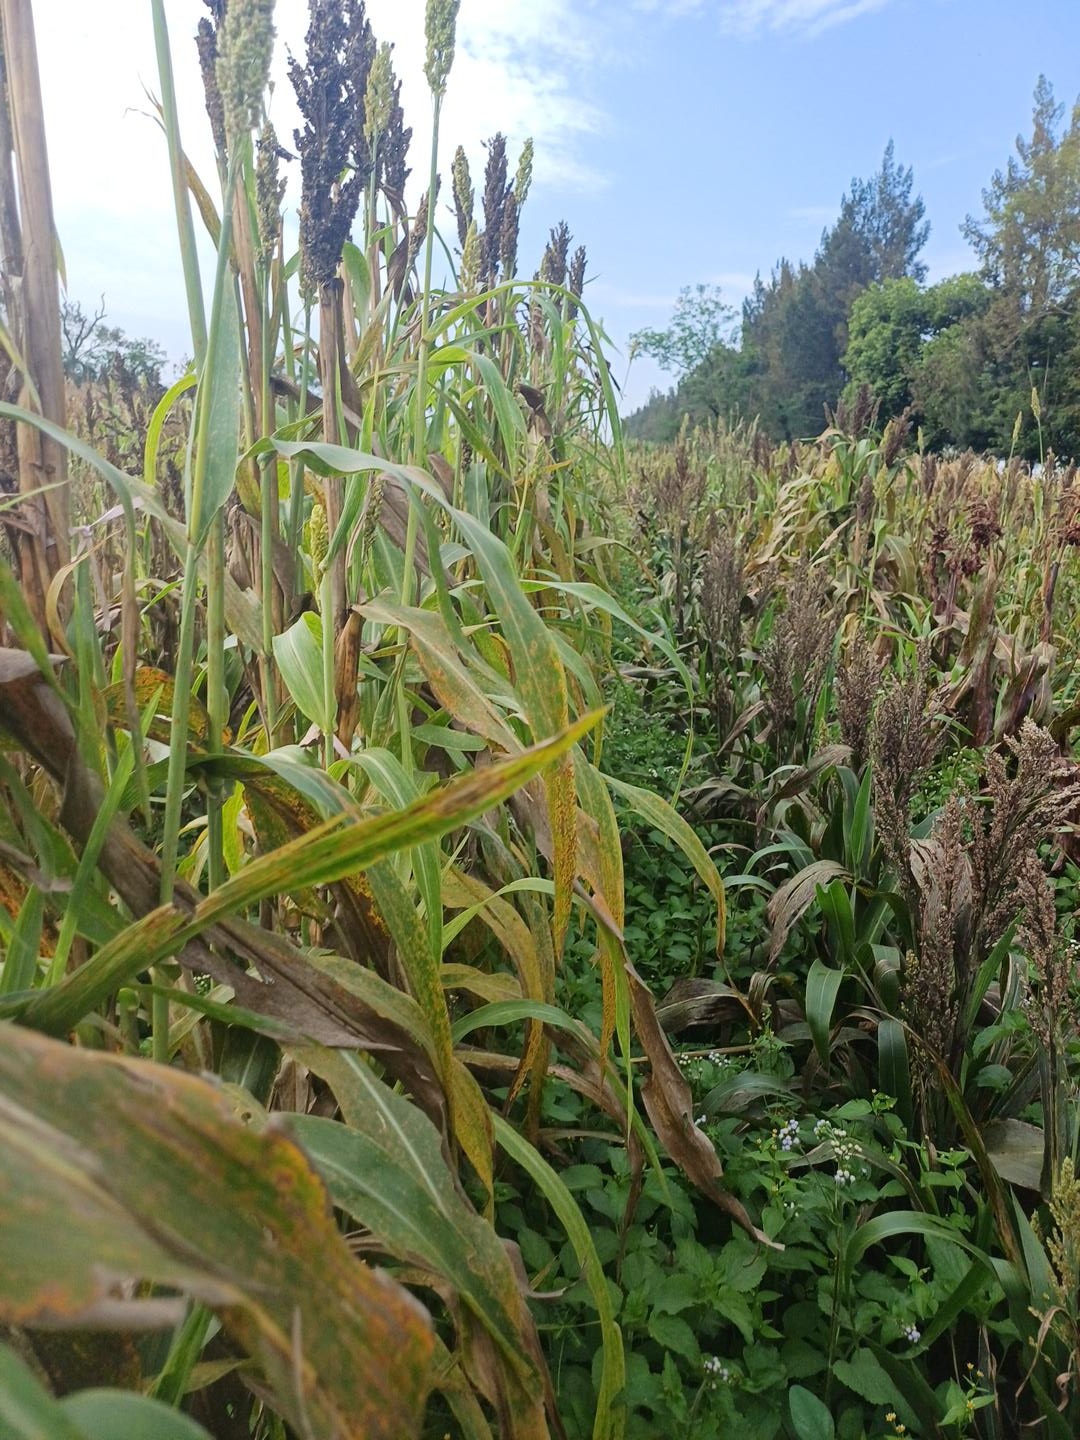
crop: sorghum
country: Kenya
